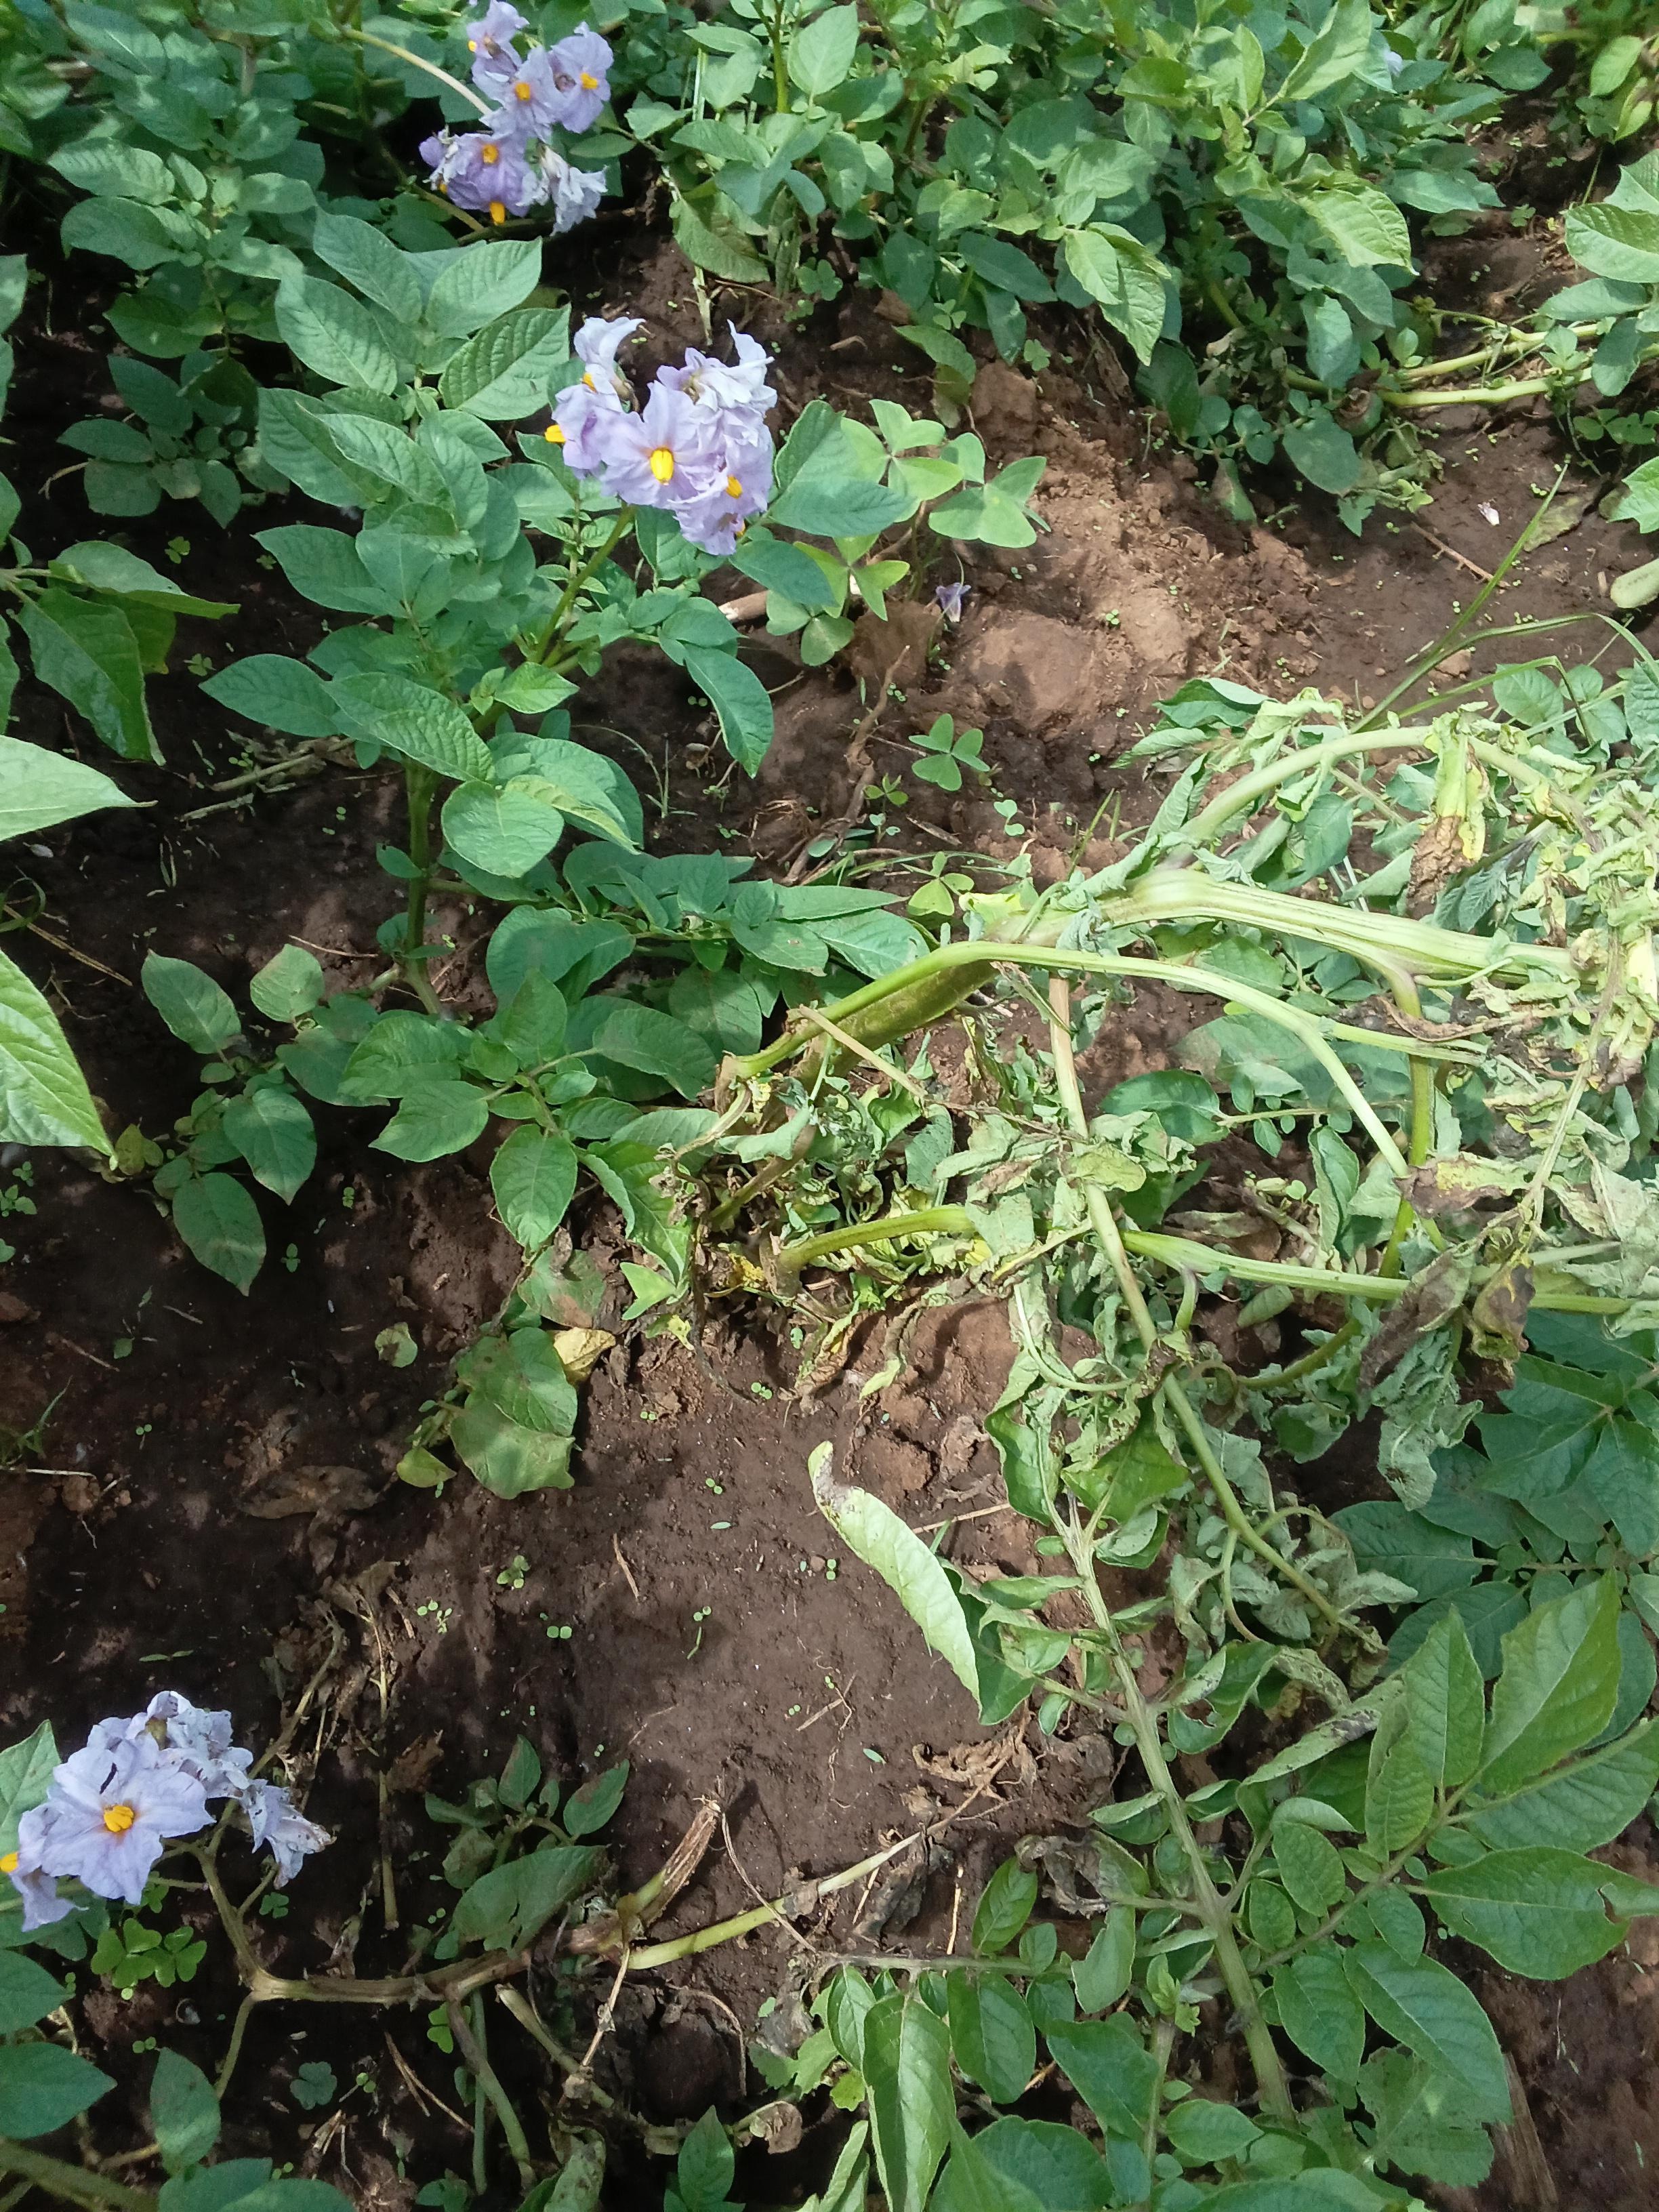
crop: potato
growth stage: flowering
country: Kenya
